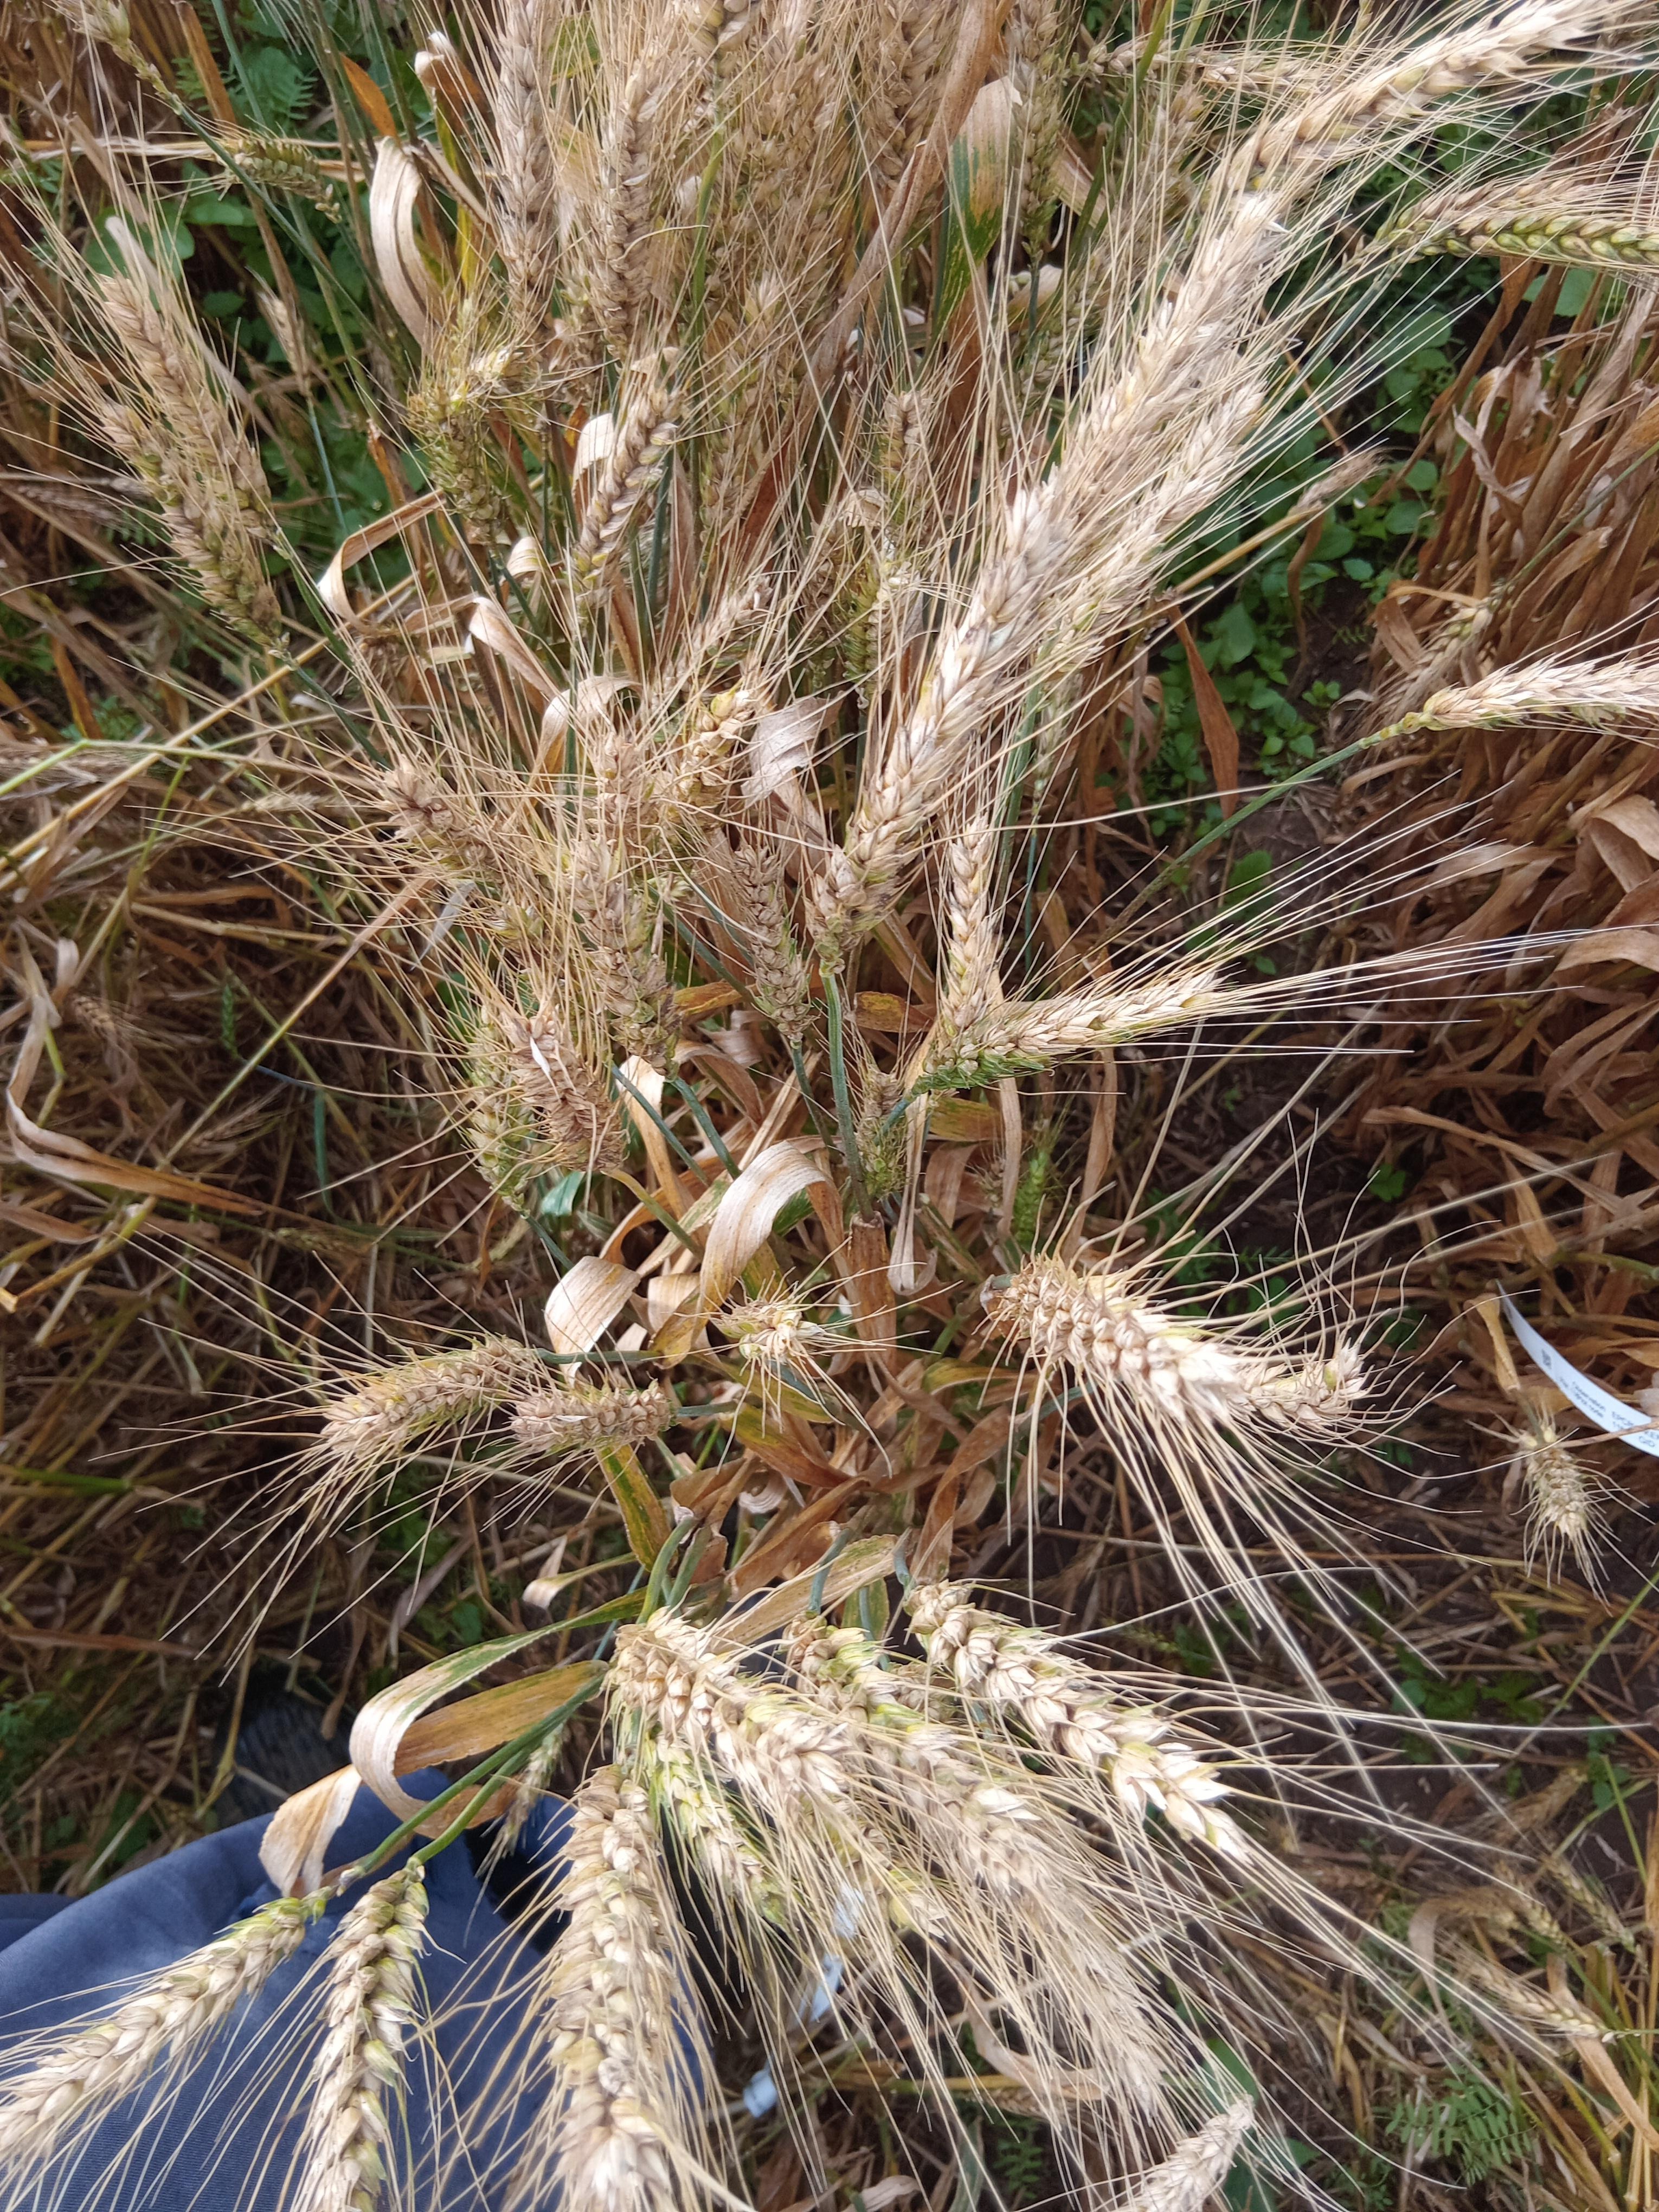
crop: wheat
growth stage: maturity
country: Kenya
